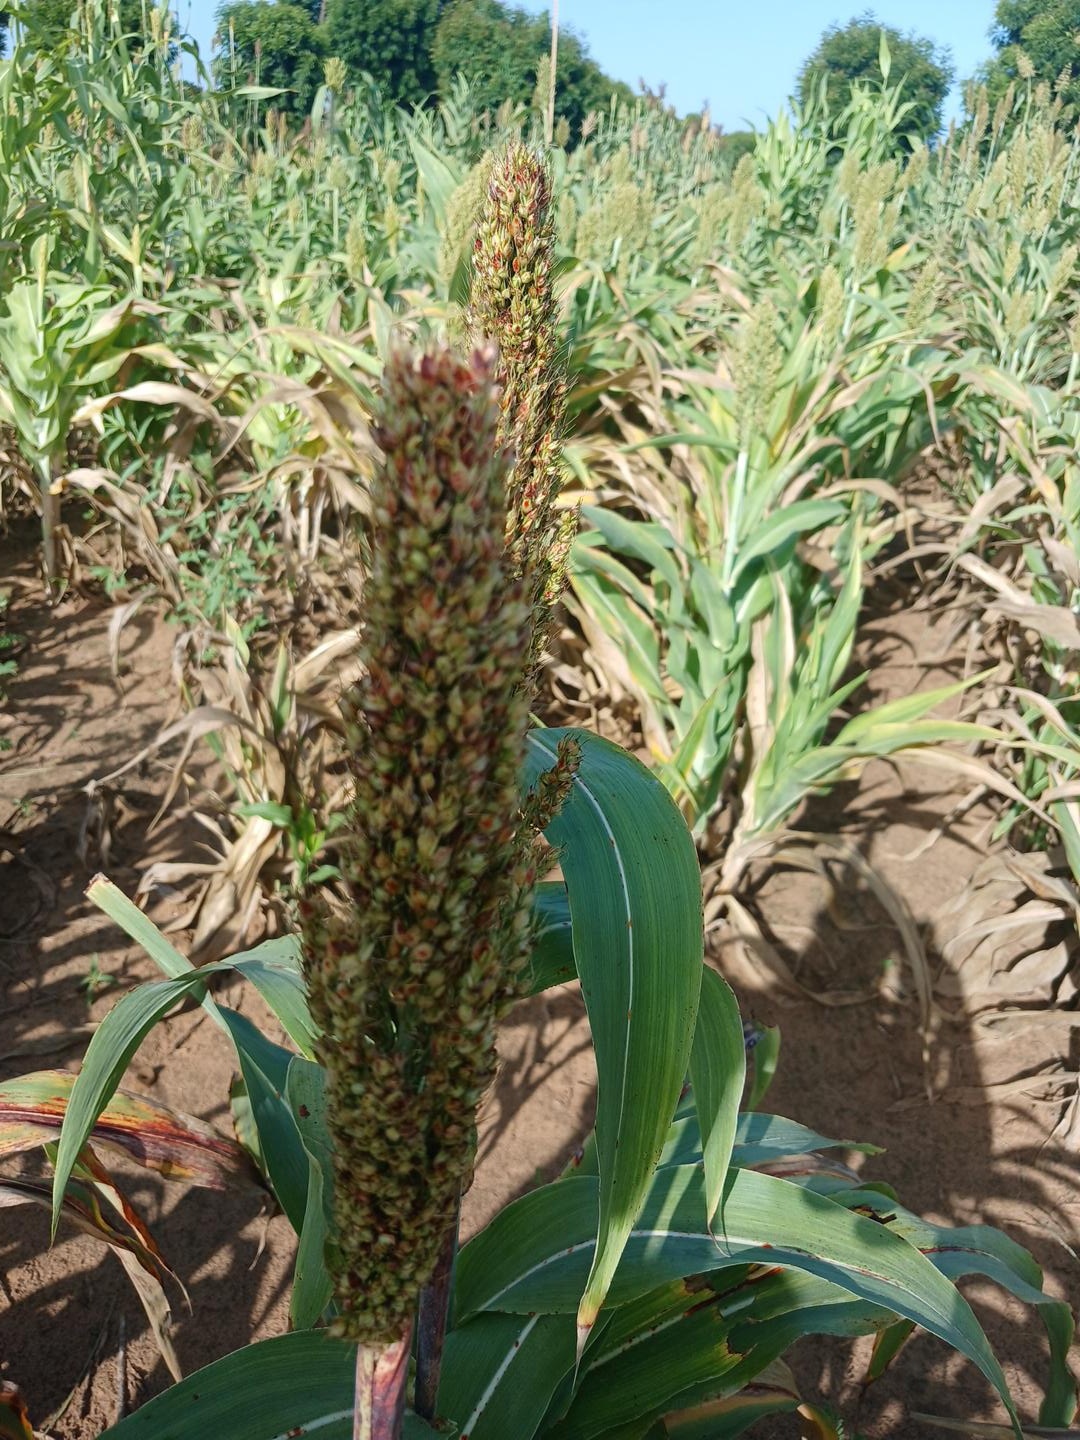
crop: sorghum
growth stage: filling grain
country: Senegal
